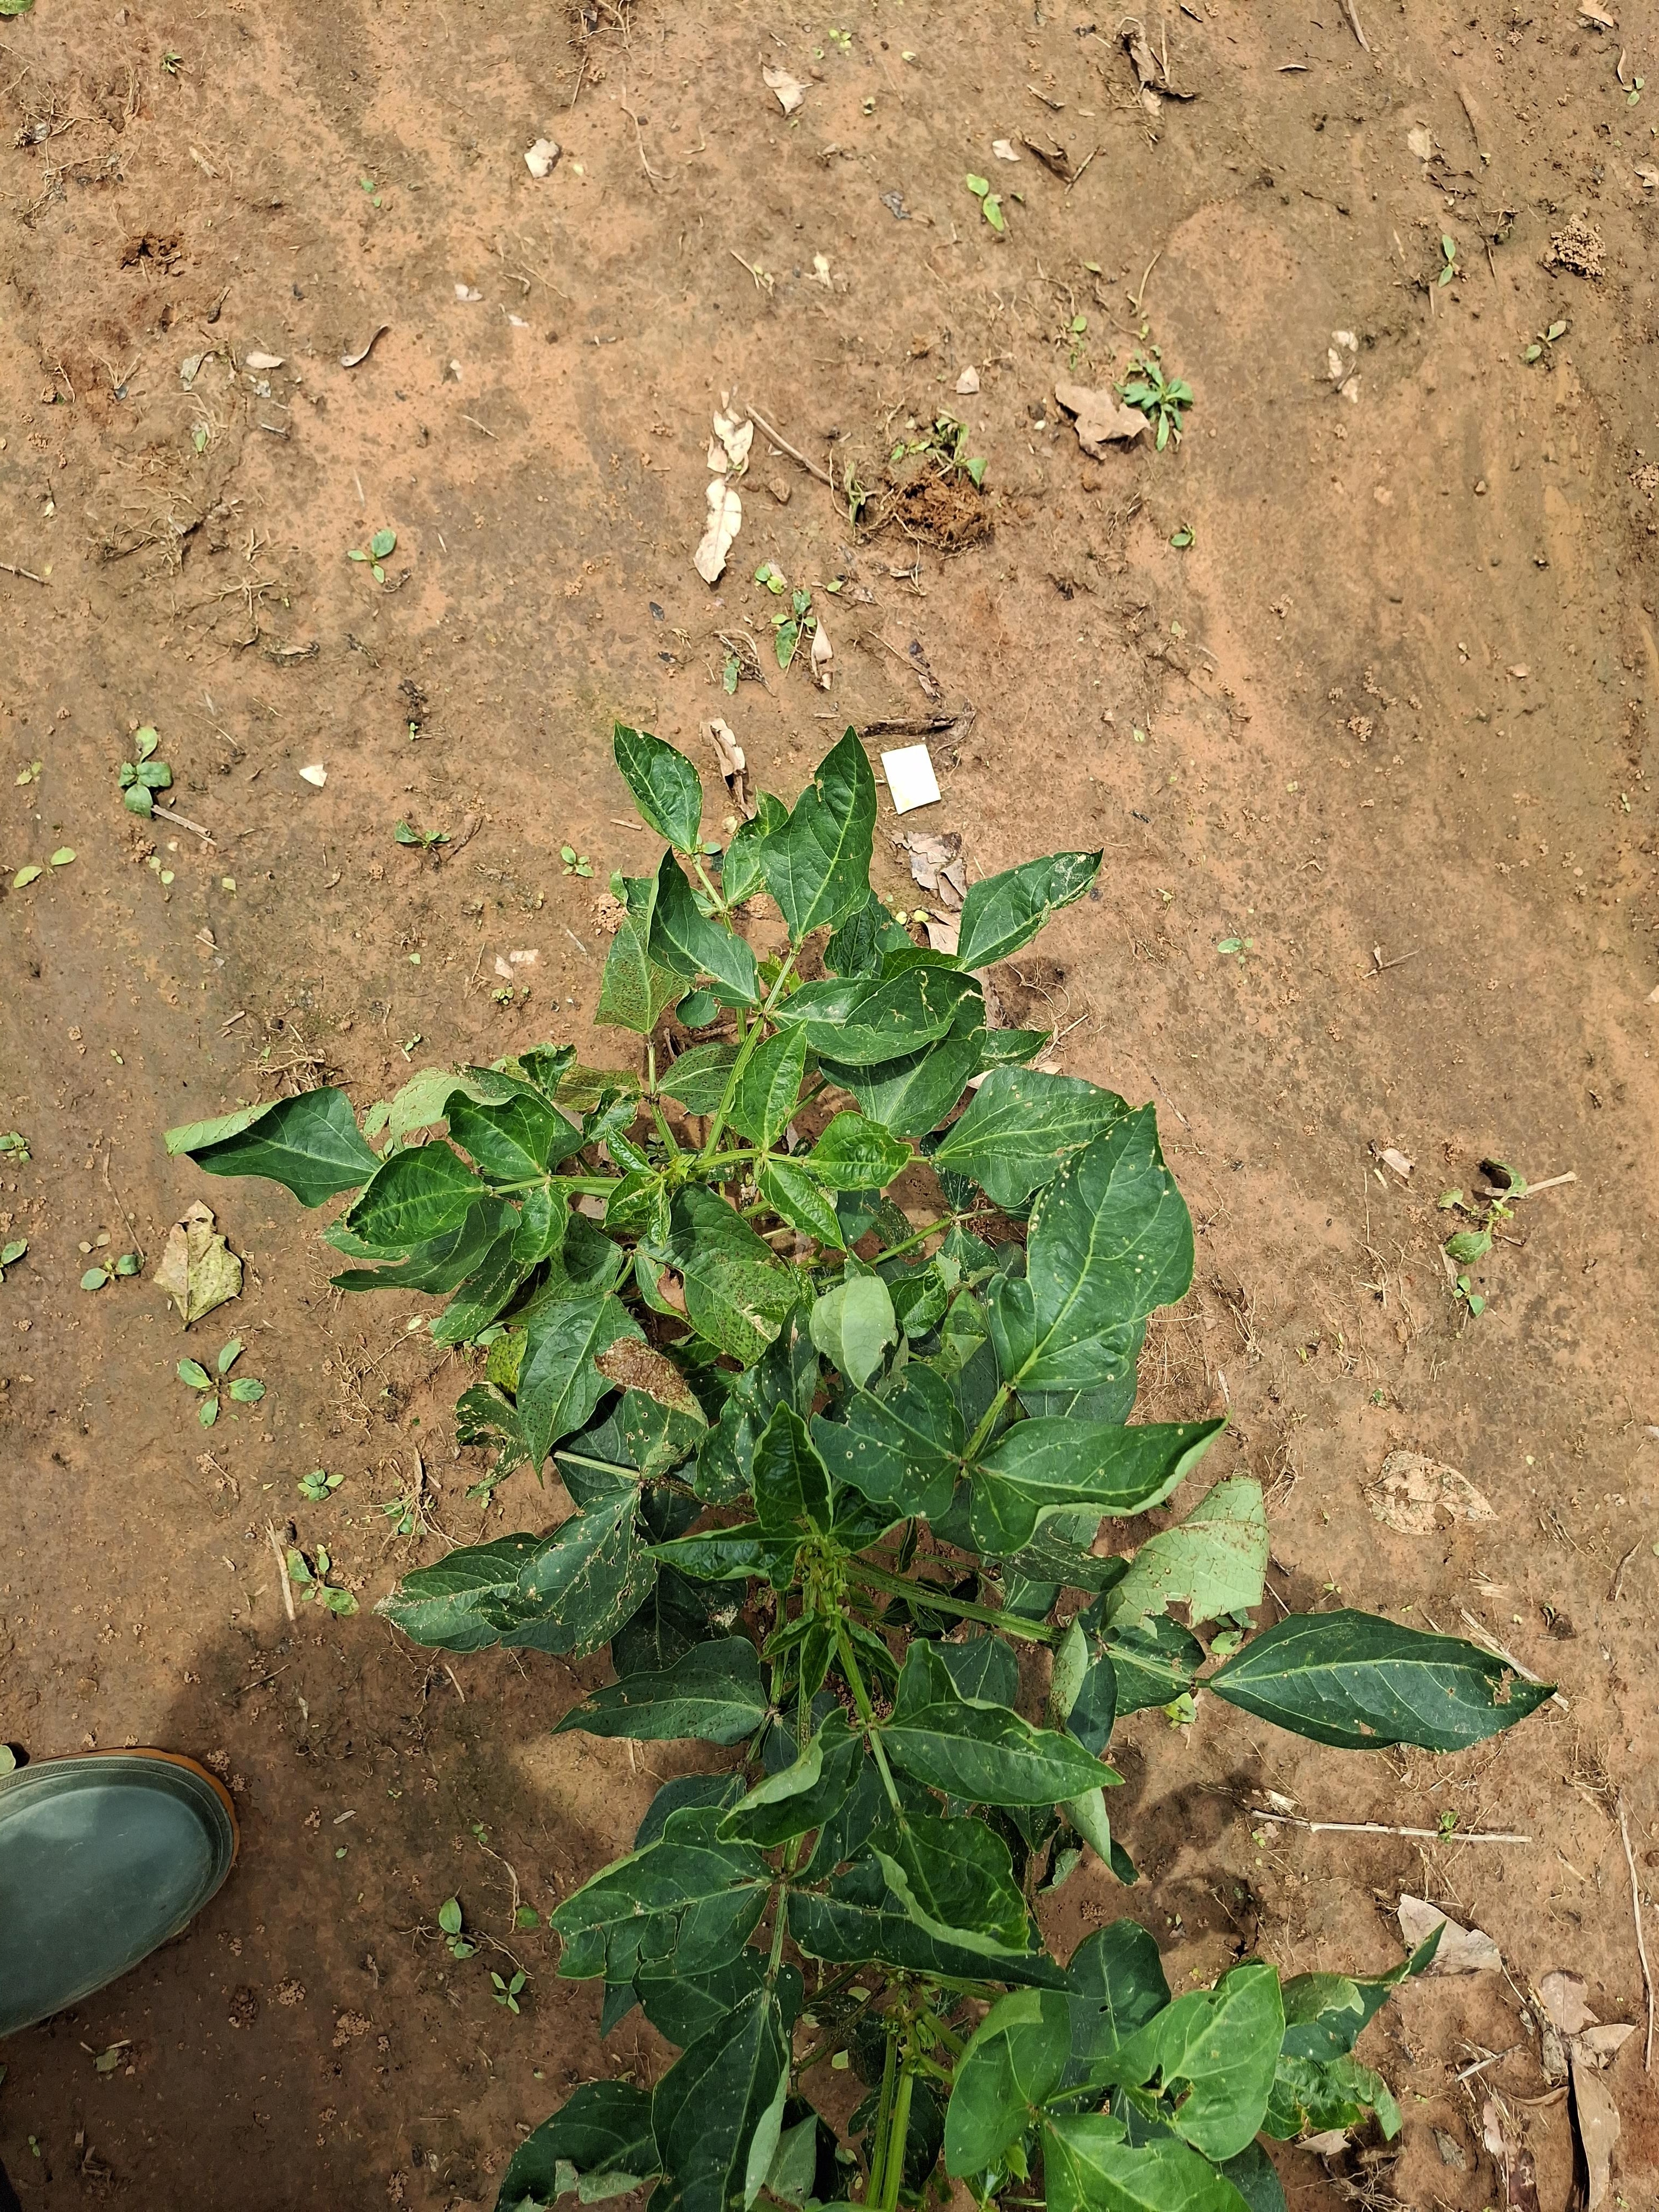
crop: cowpea
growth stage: vegetative
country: Nigeria
